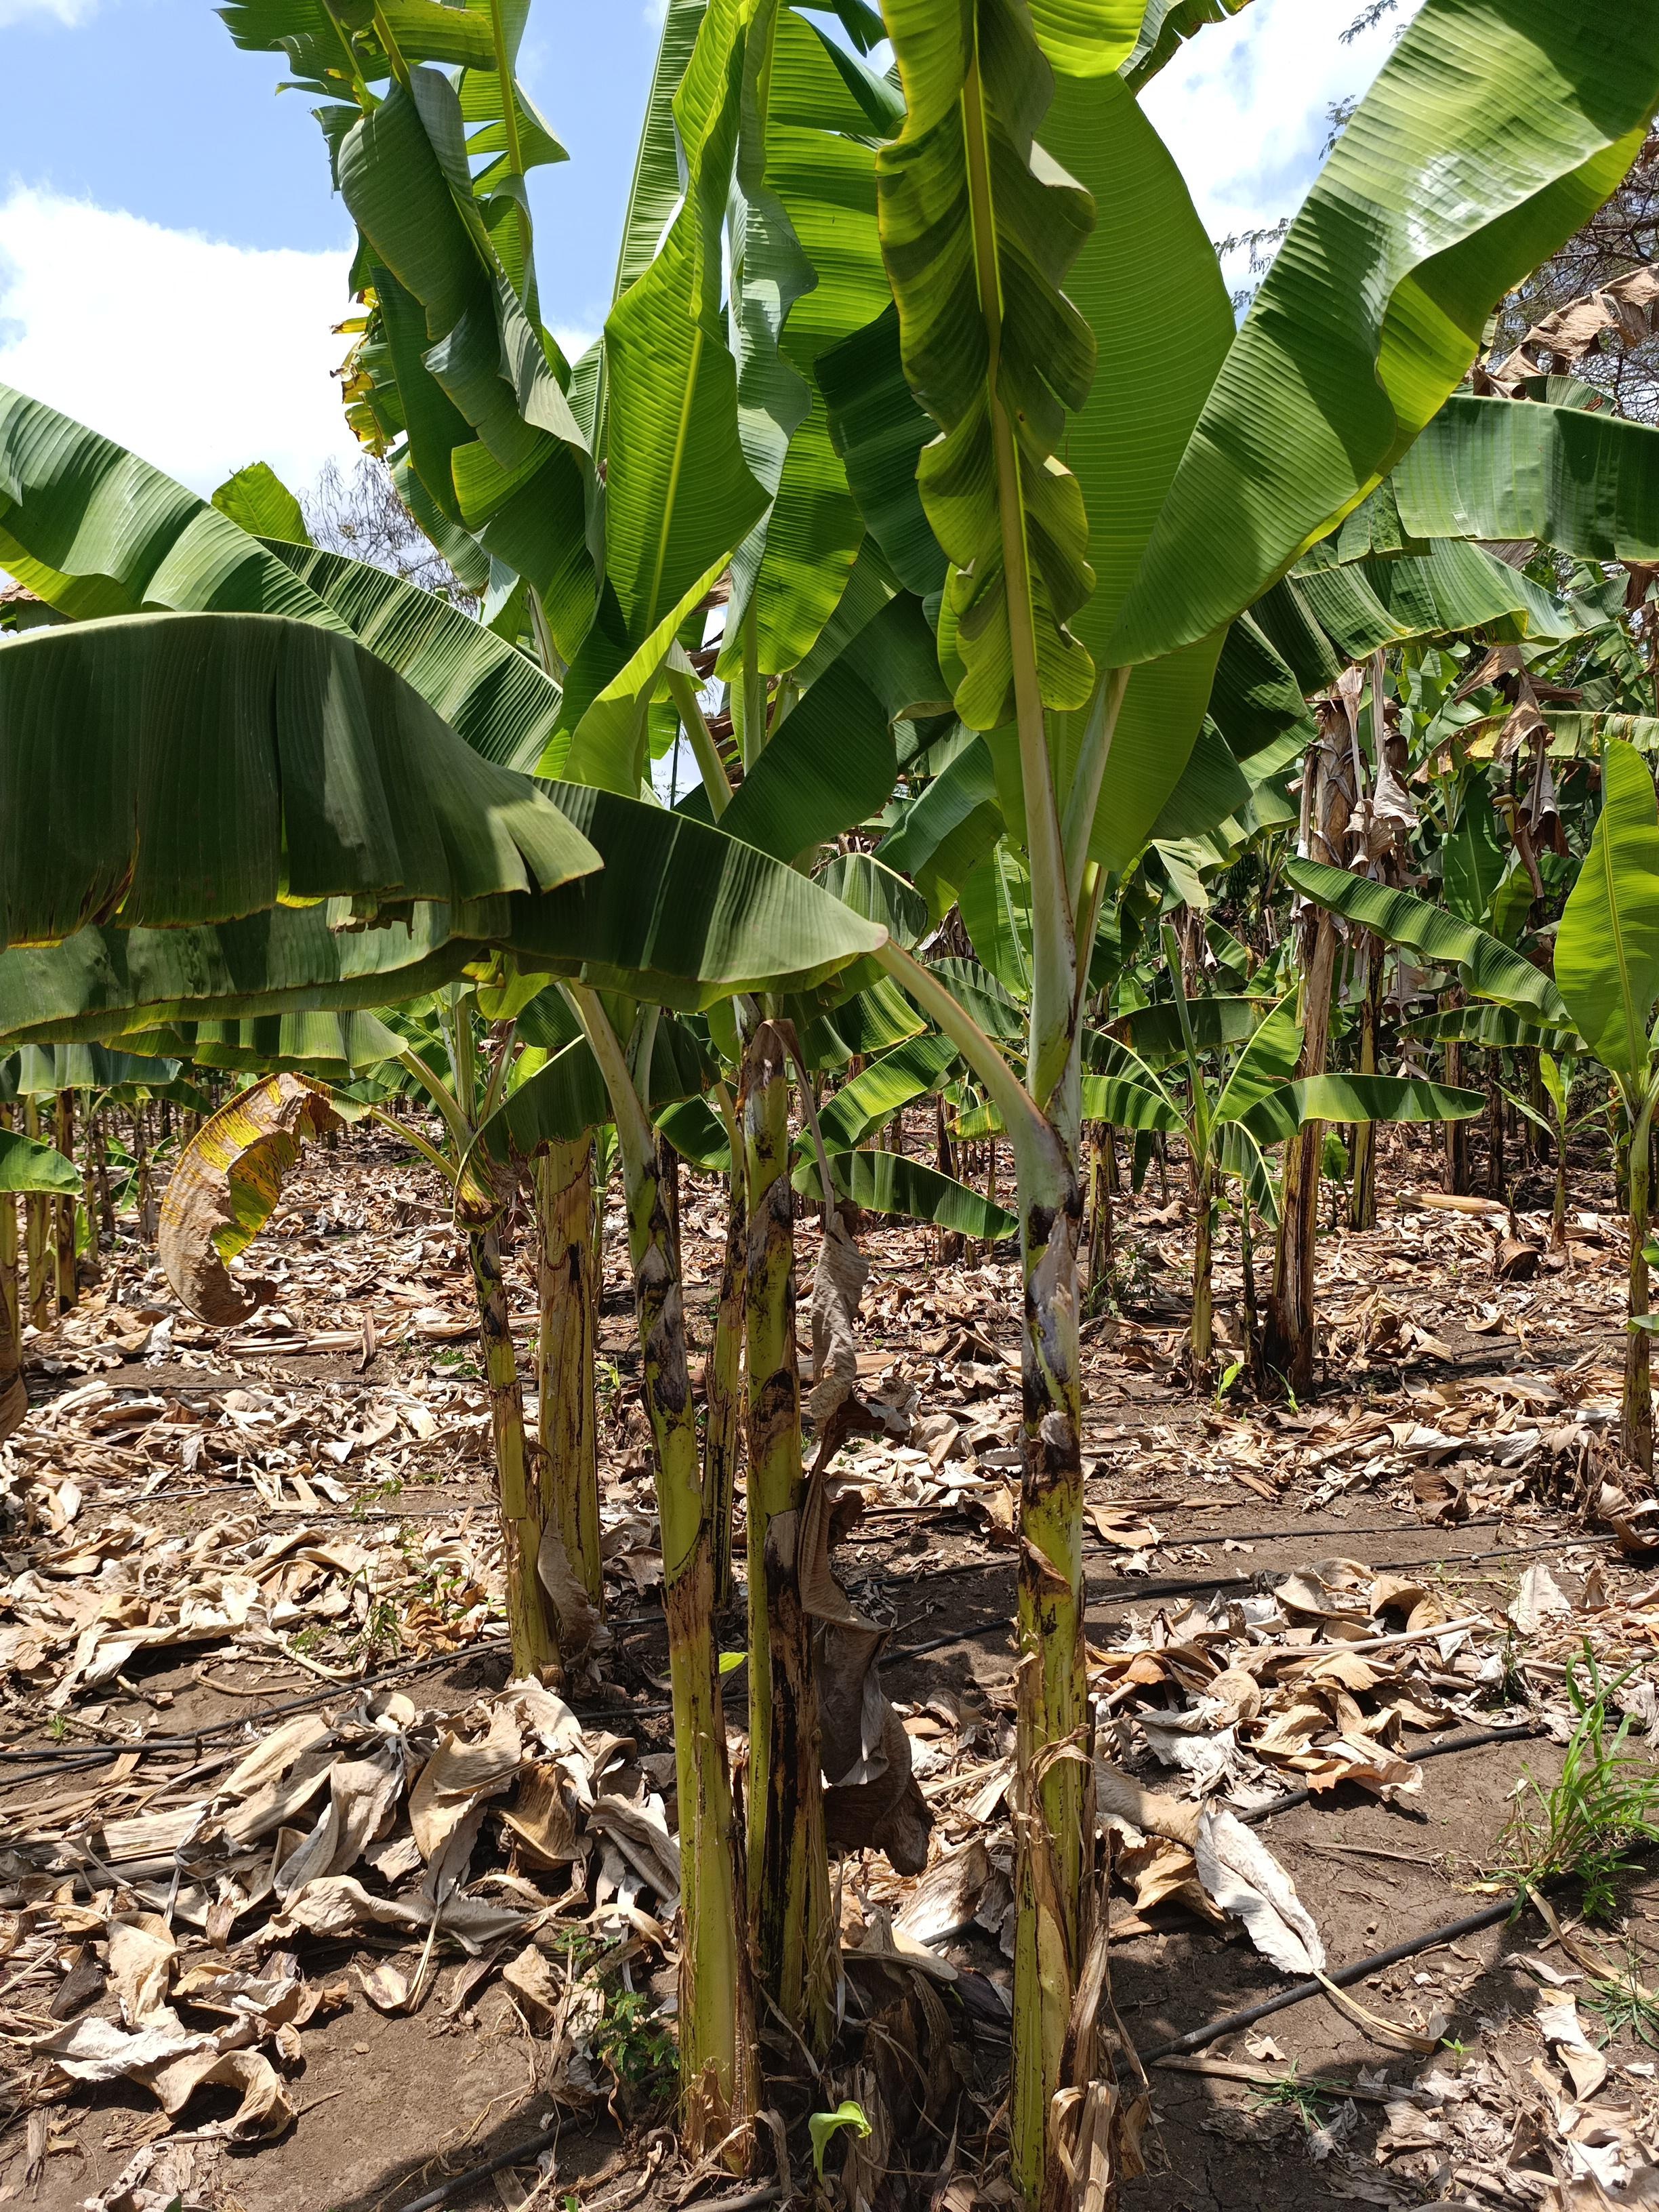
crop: banana
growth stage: vegetative
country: Tanzania
